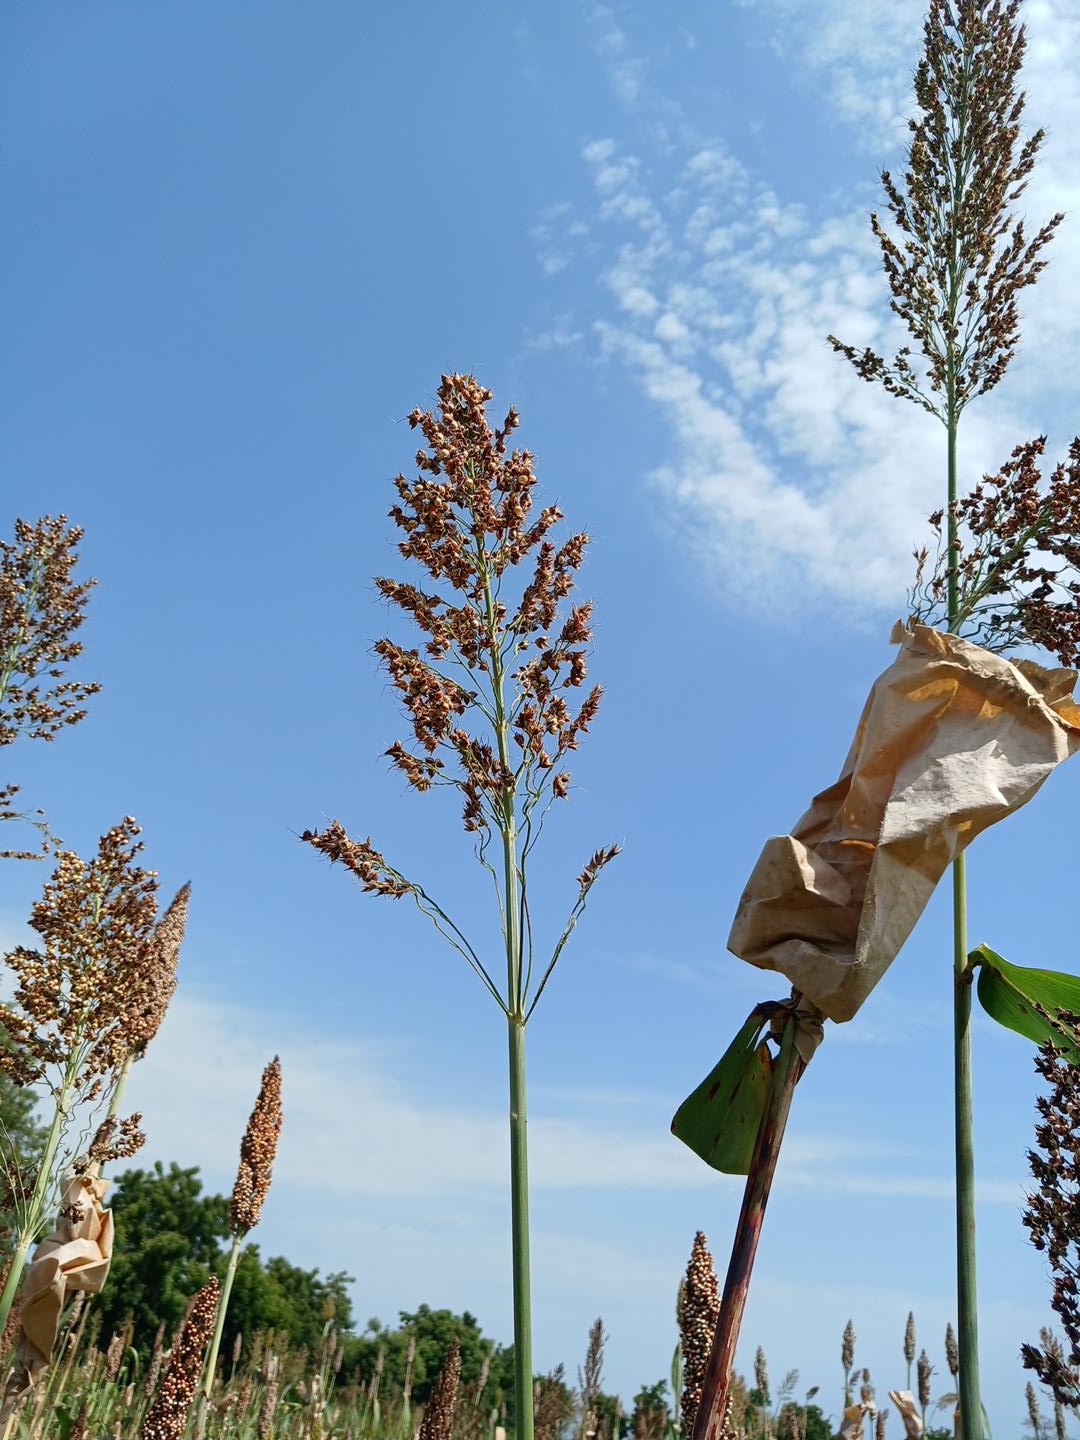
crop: sorghum
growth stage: filling grain
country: Senegal
